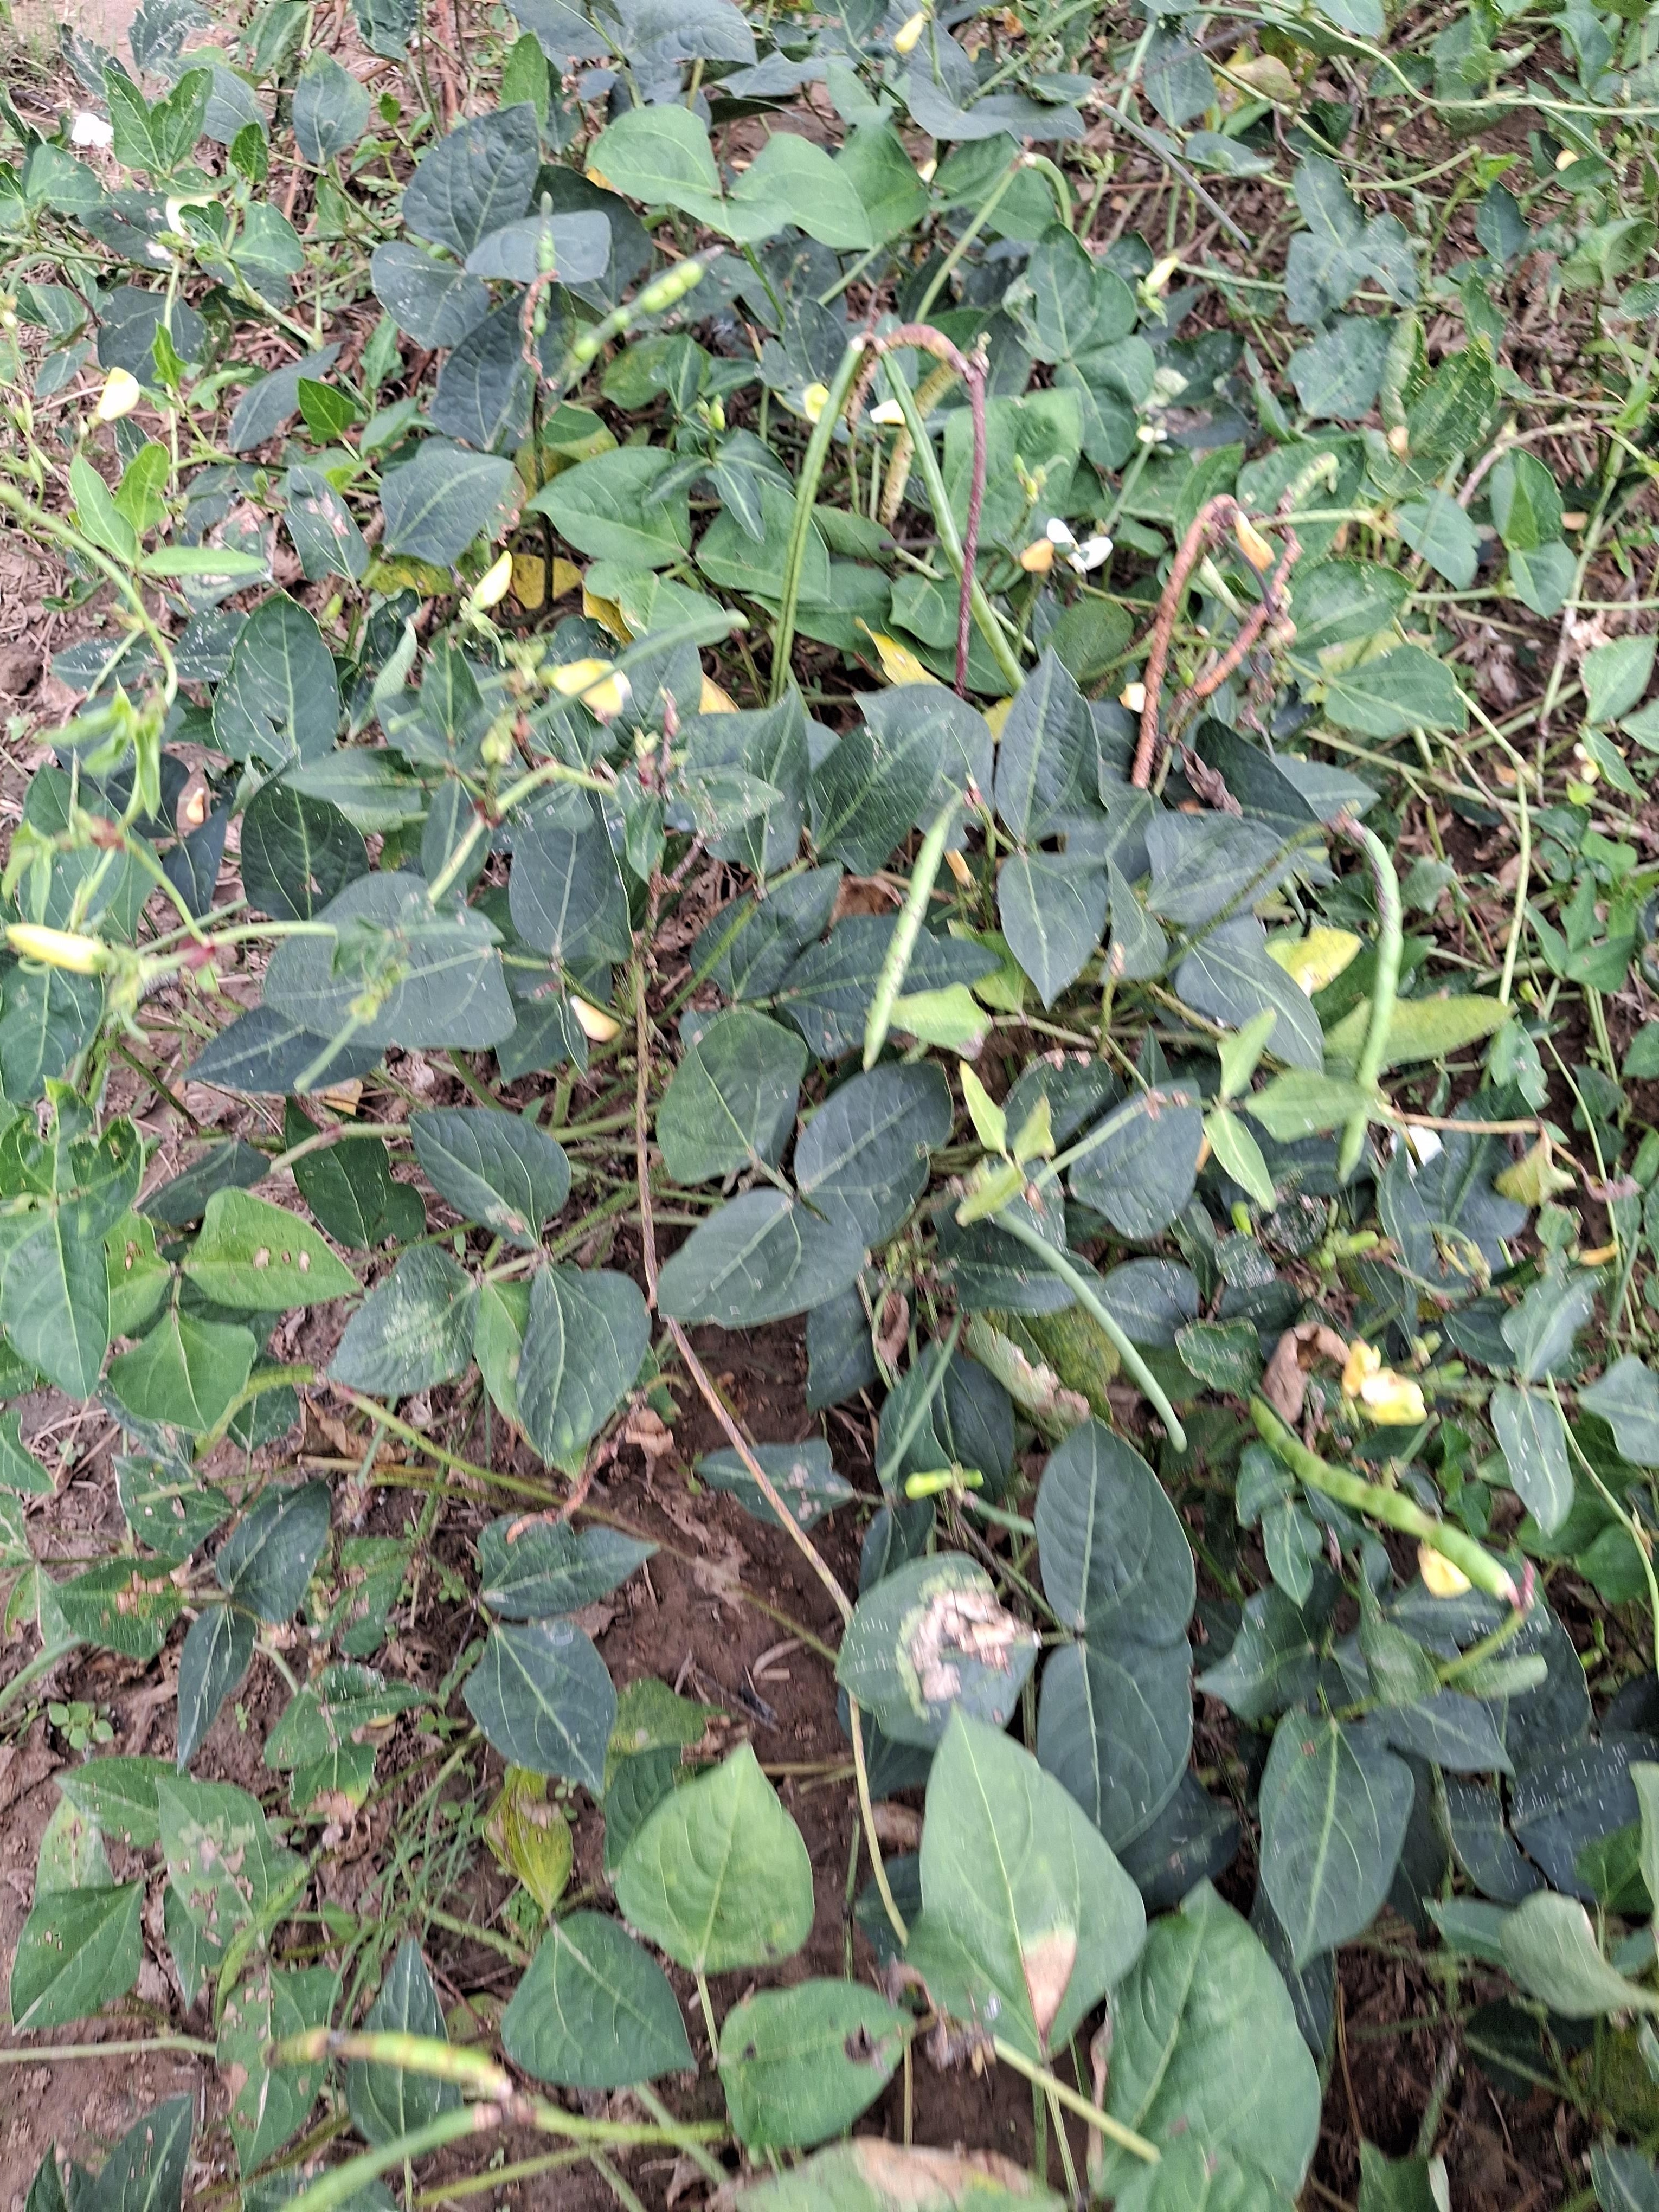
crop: cowpea
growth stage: development pod
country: Nigeria
